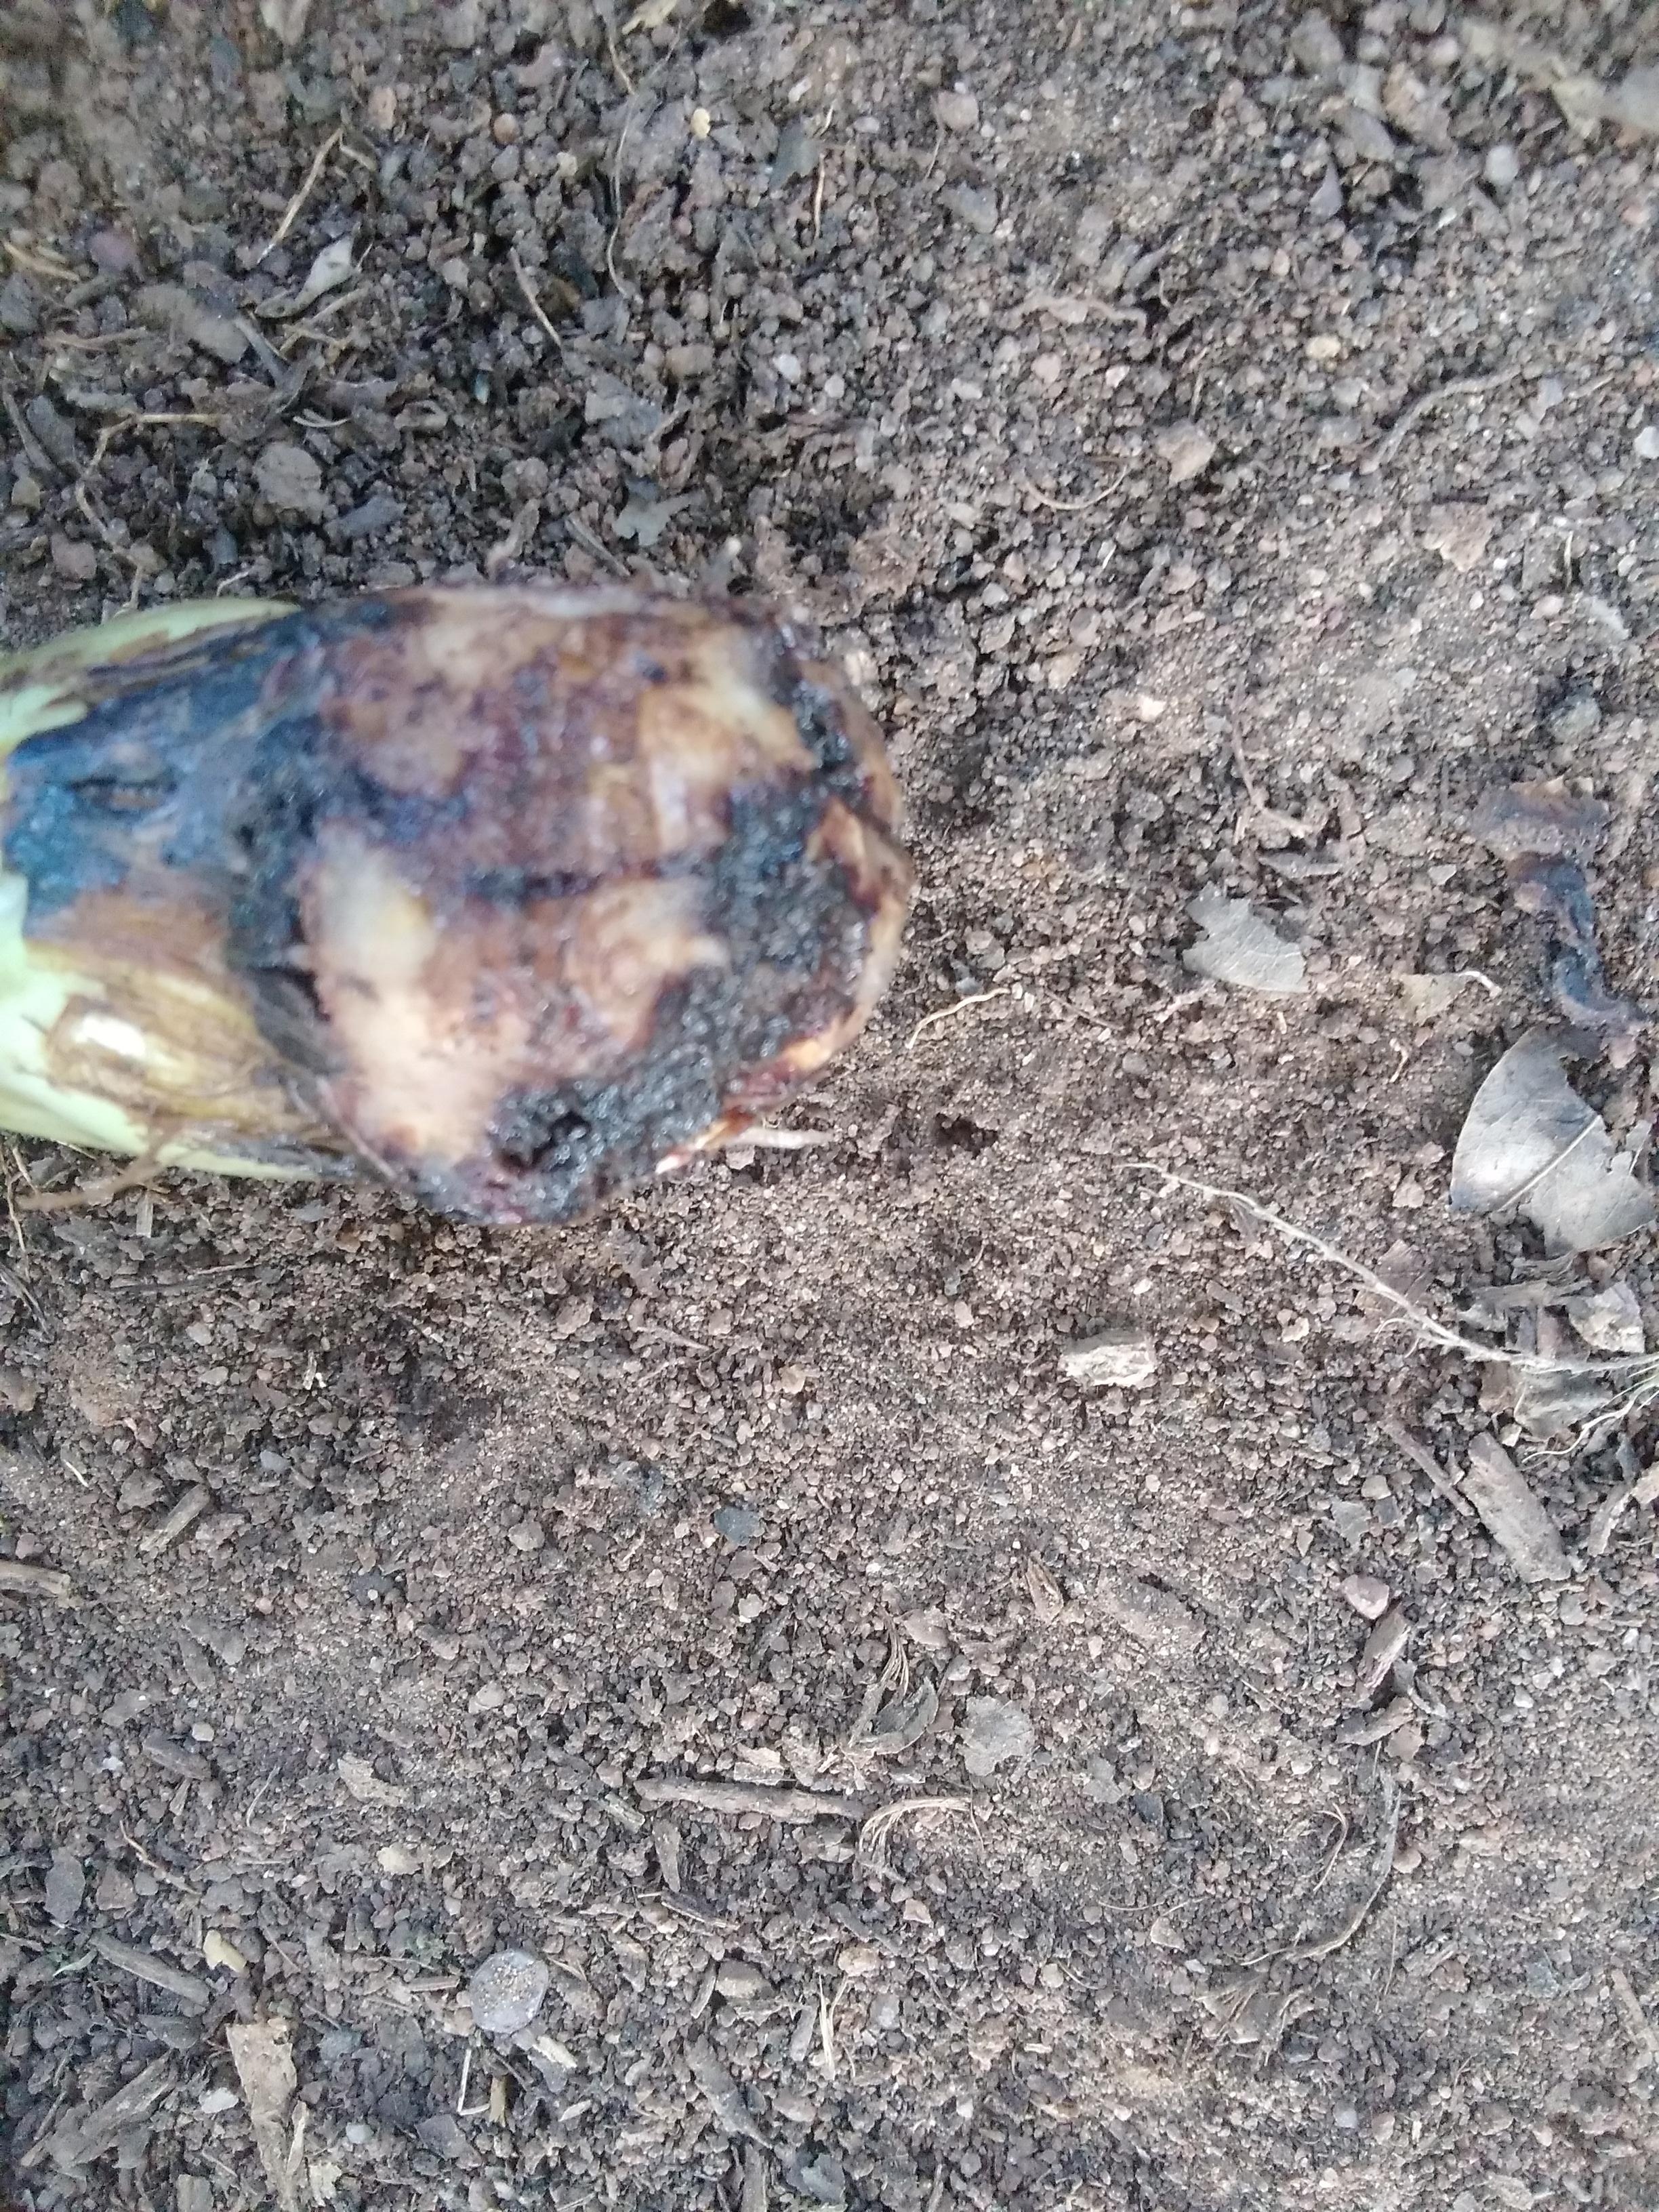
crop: banana
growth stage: vegetative
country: Tanzania
